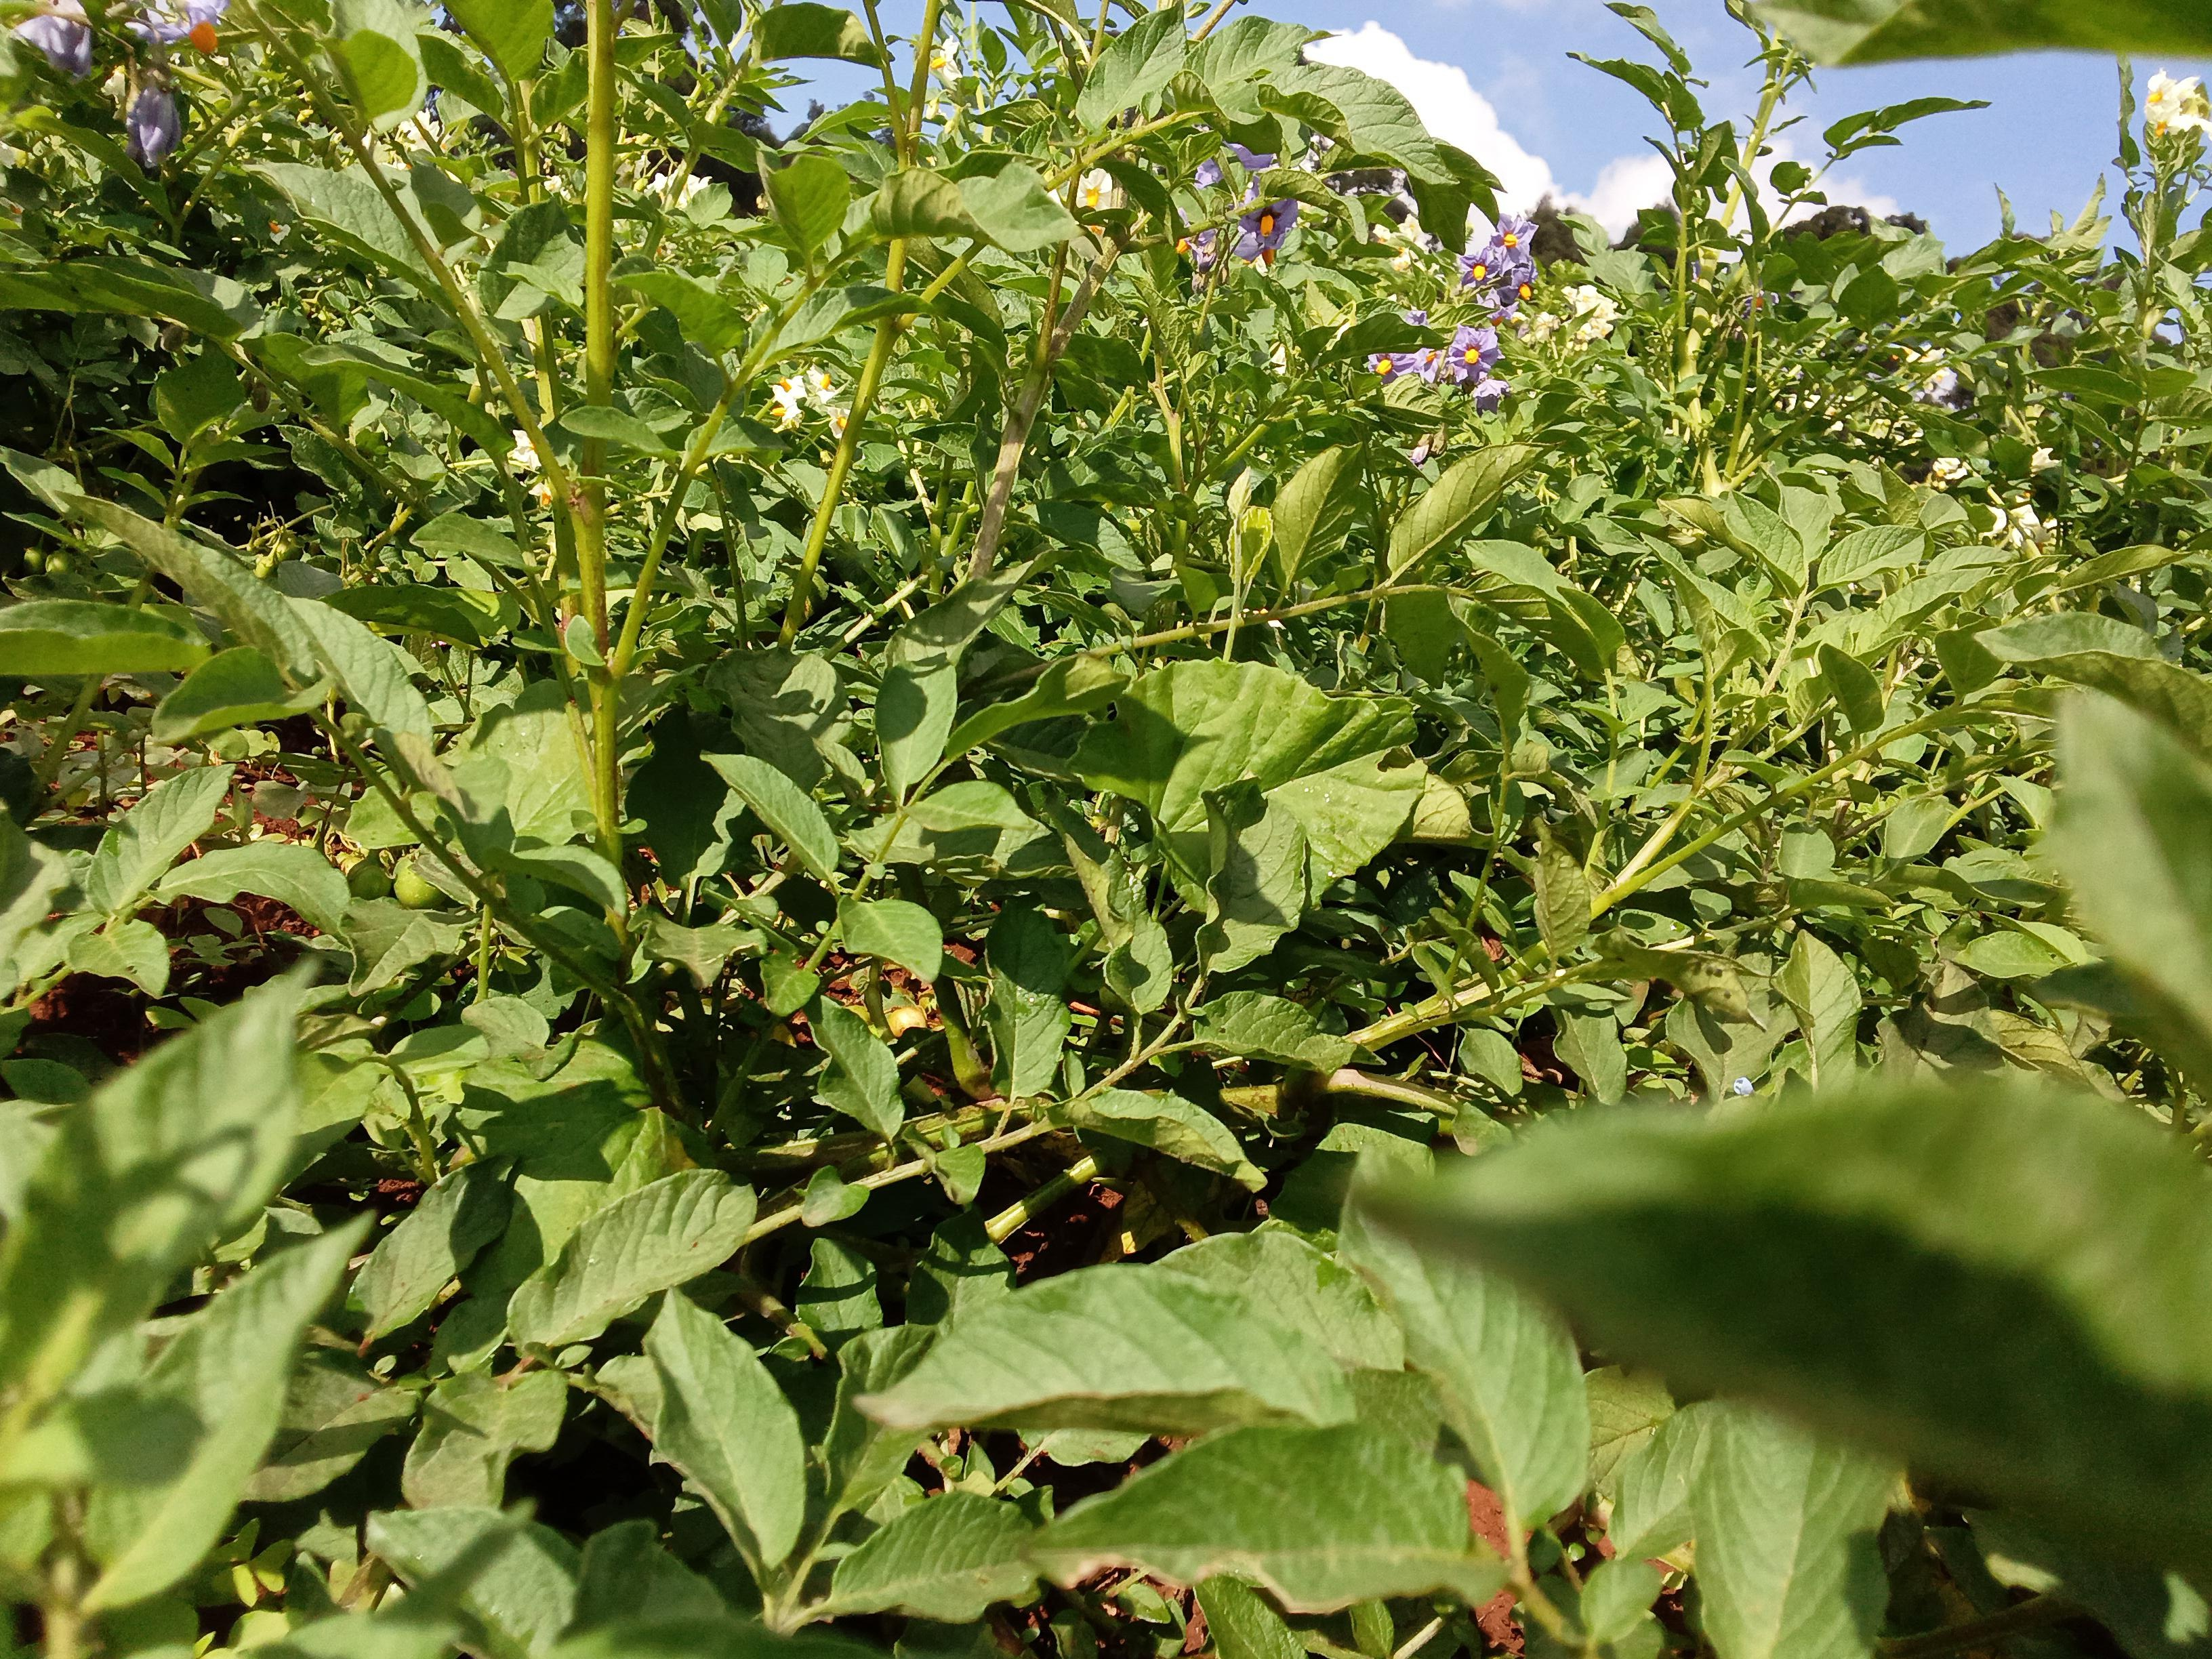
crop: potato
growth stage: flowering
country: Kenya
